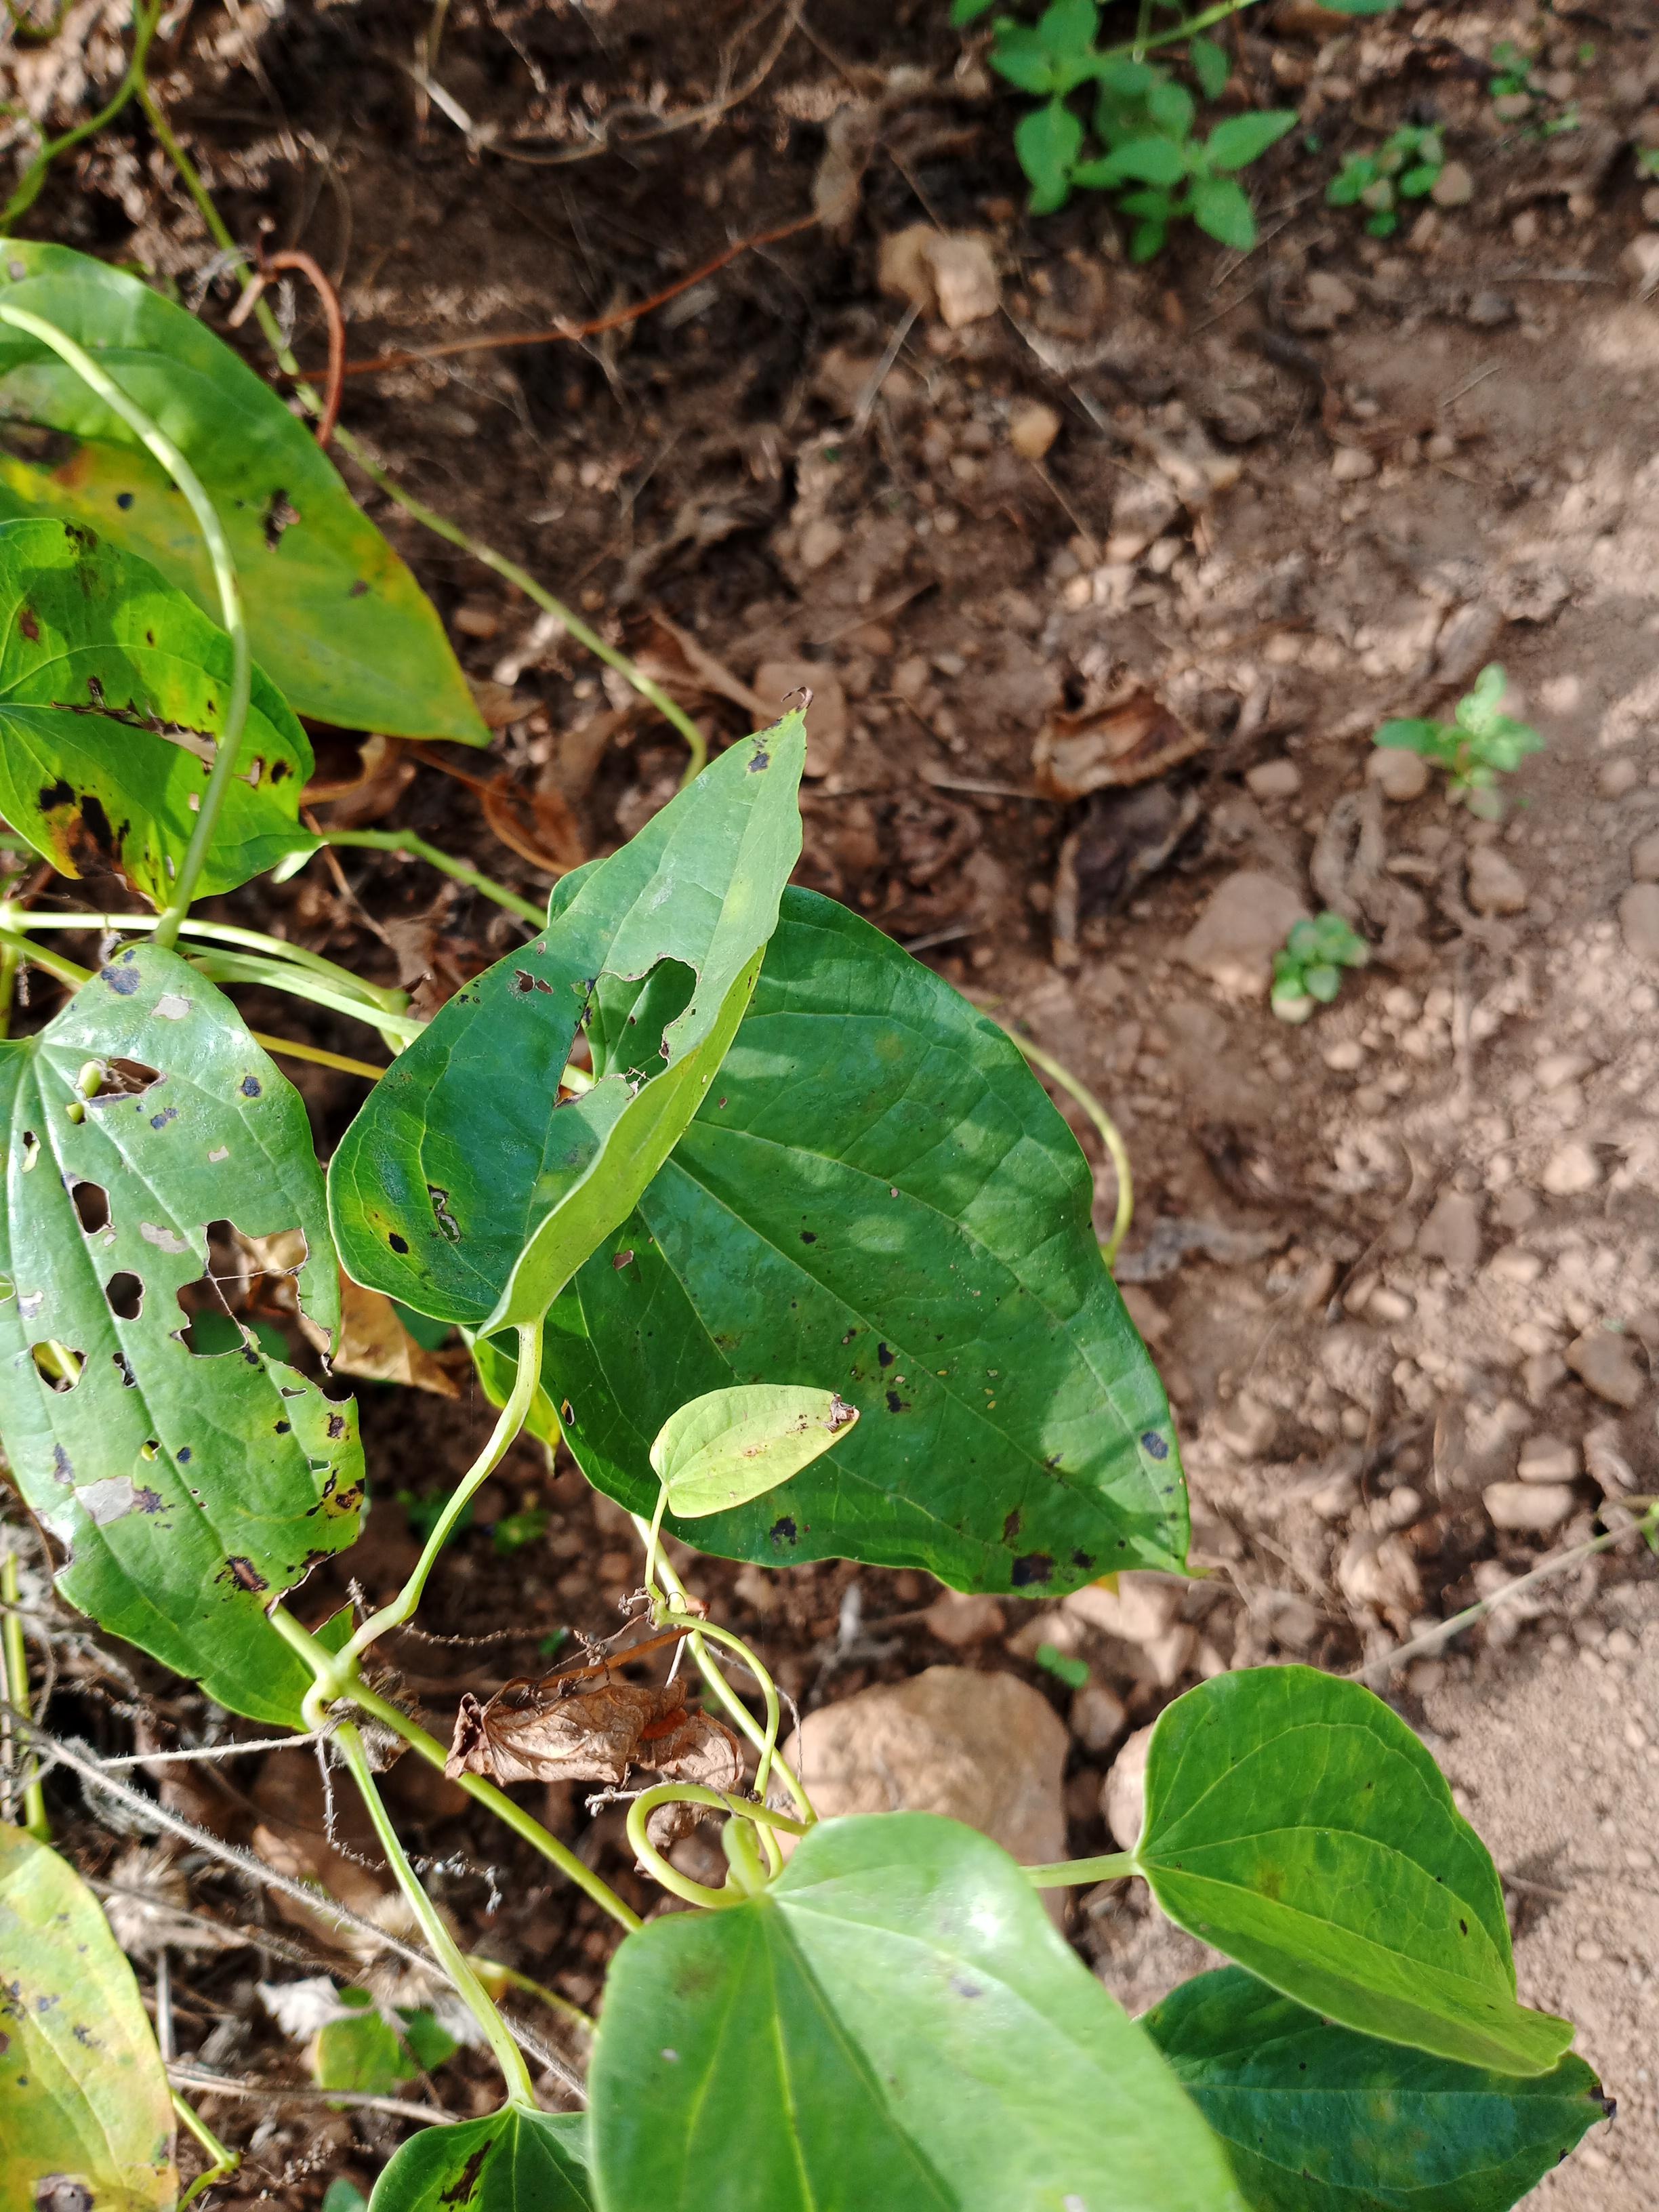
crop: yam
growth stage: vegetative
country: Nigeria
